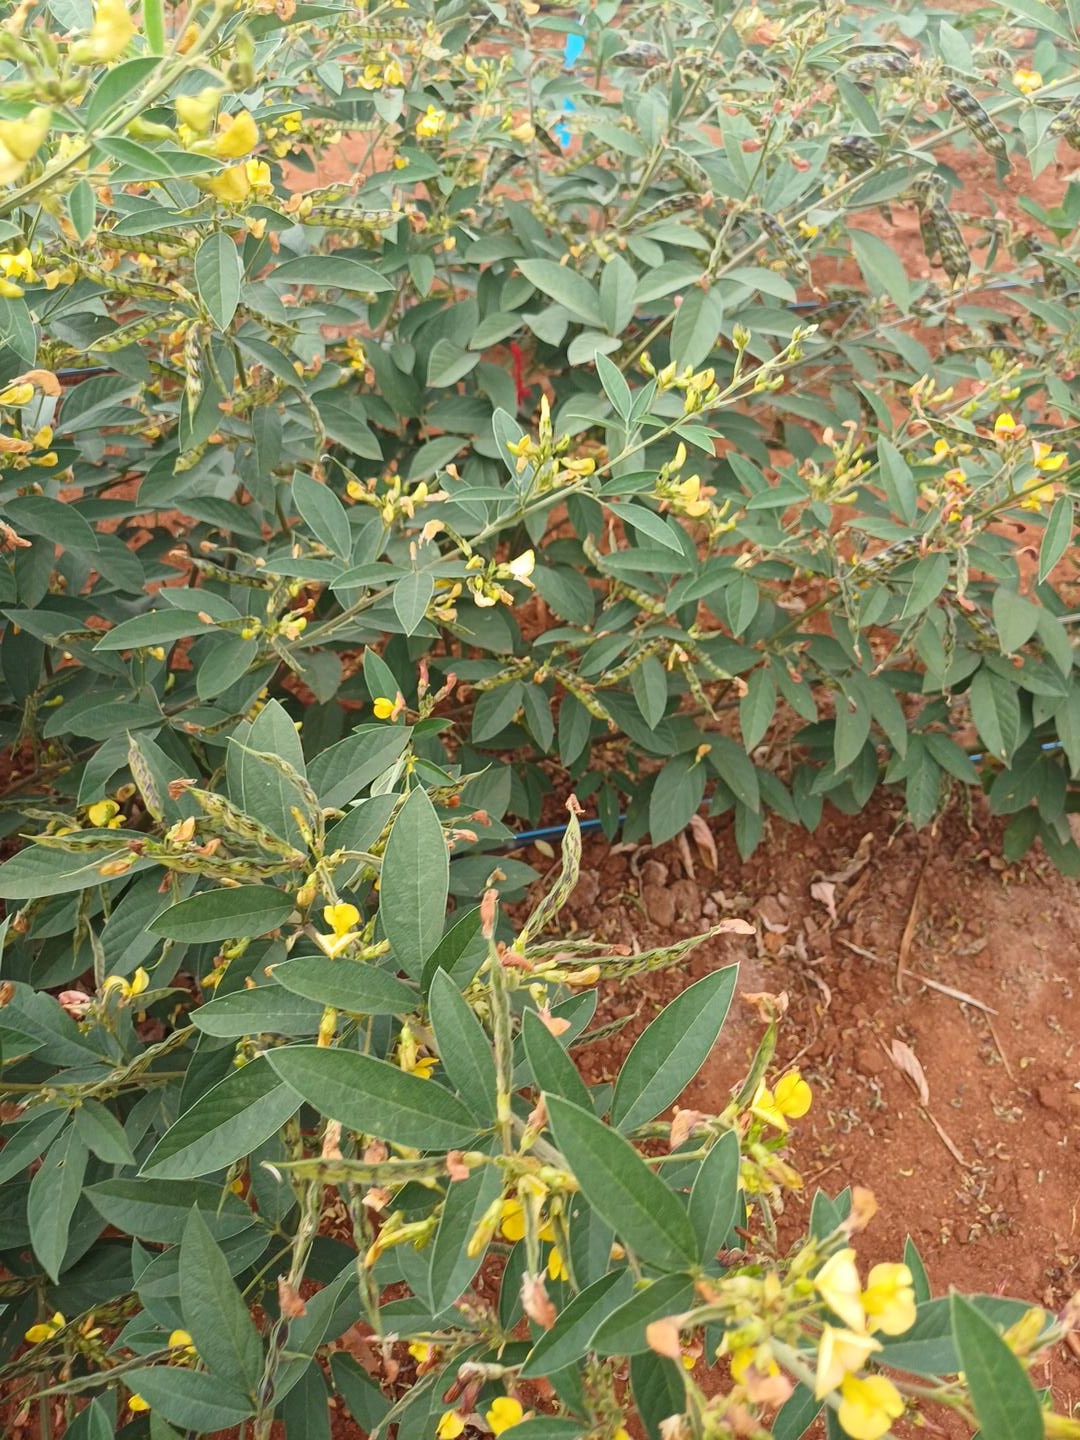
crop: pigeonpea
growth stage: development pod
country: Kenya
